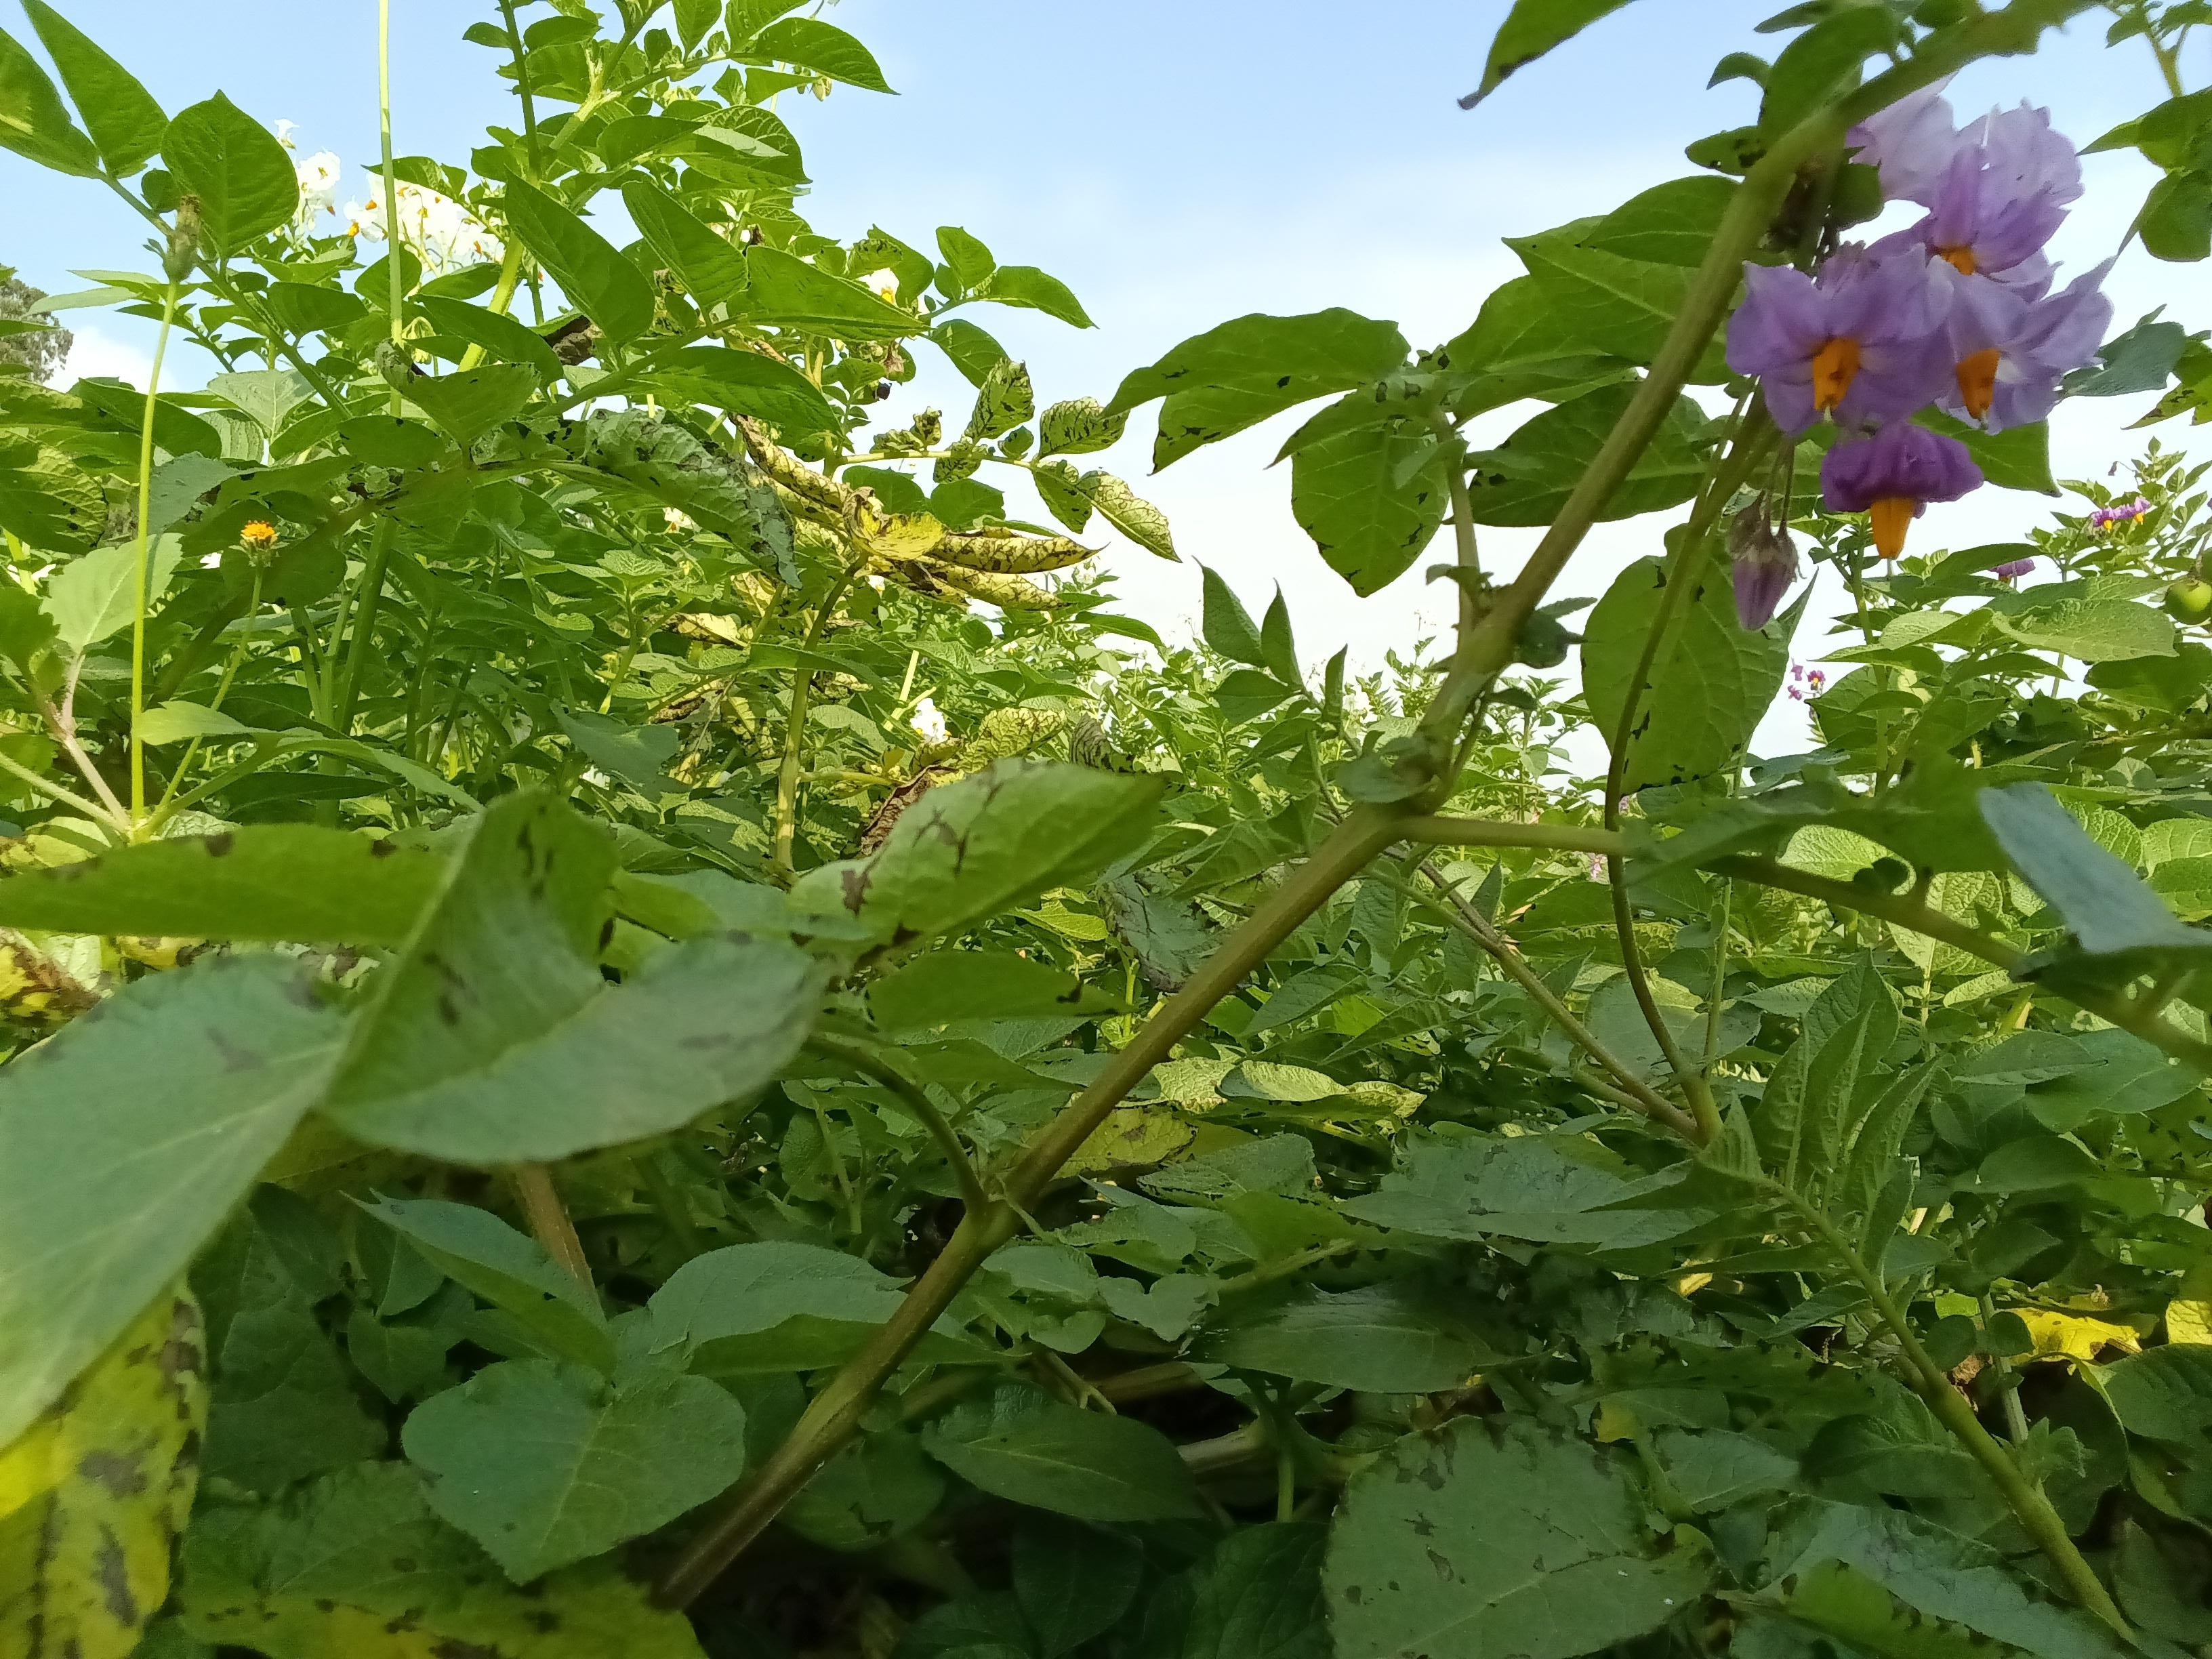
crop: potato
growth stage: maturity
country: Kenya
